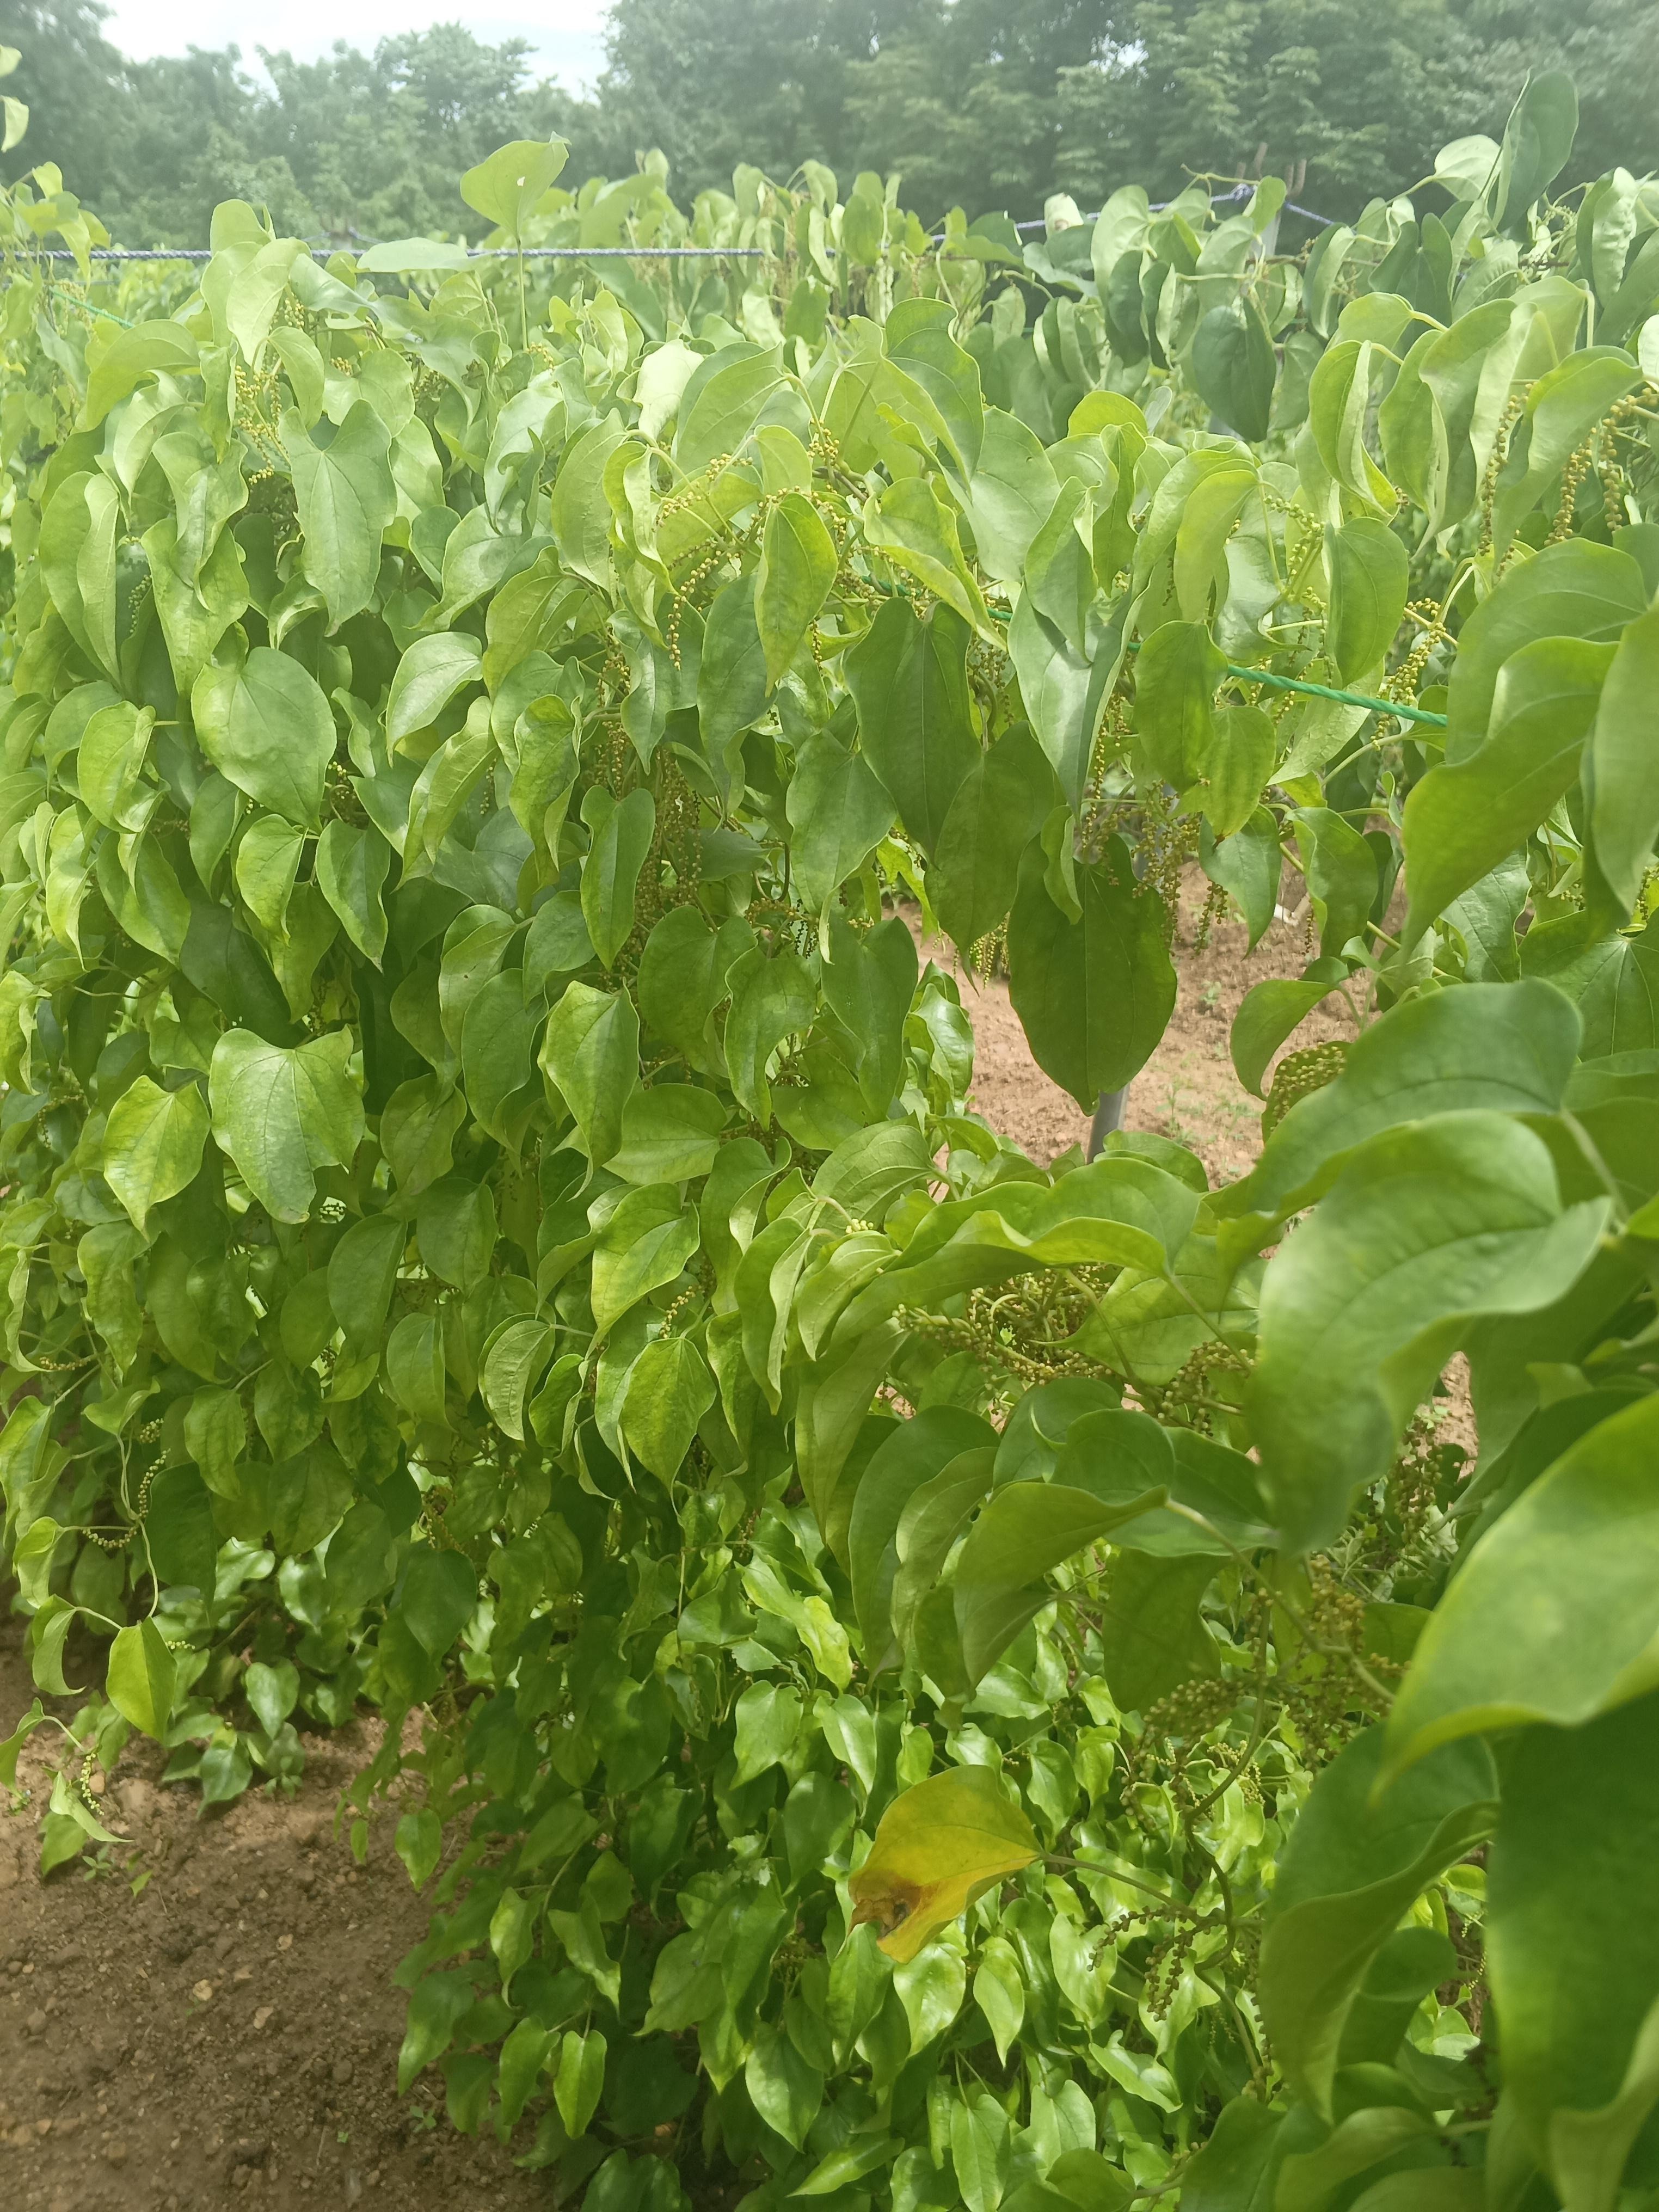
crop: yam
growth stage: flowering
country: Nigeria
